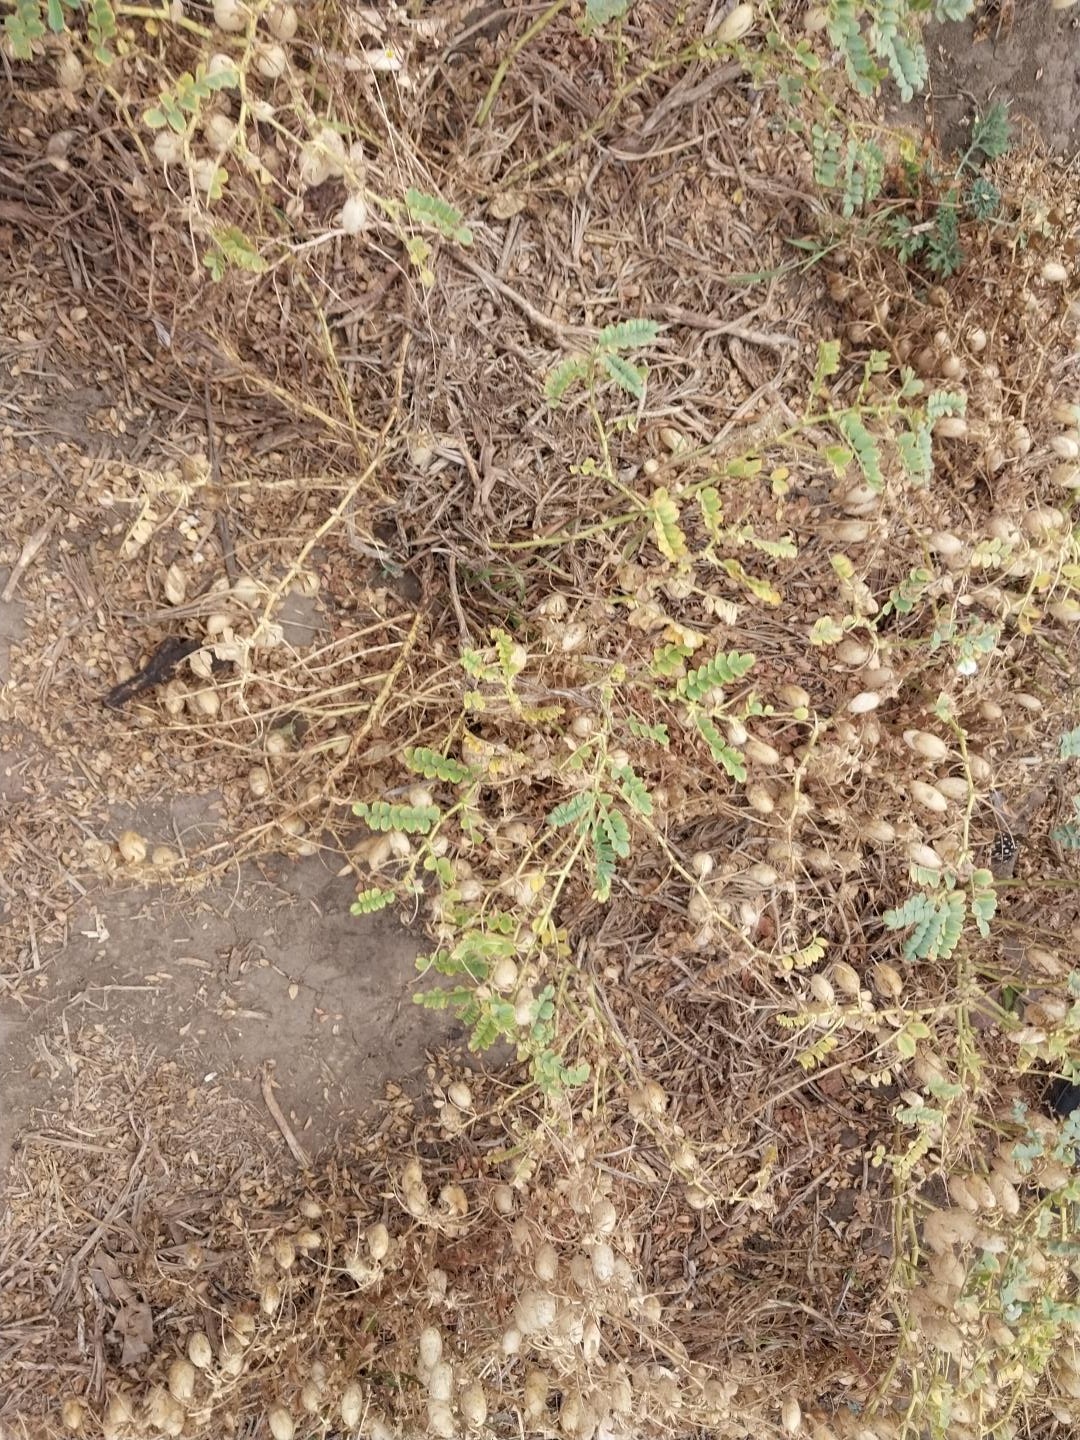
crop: chickpea
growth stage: development pod
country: Tanzania
